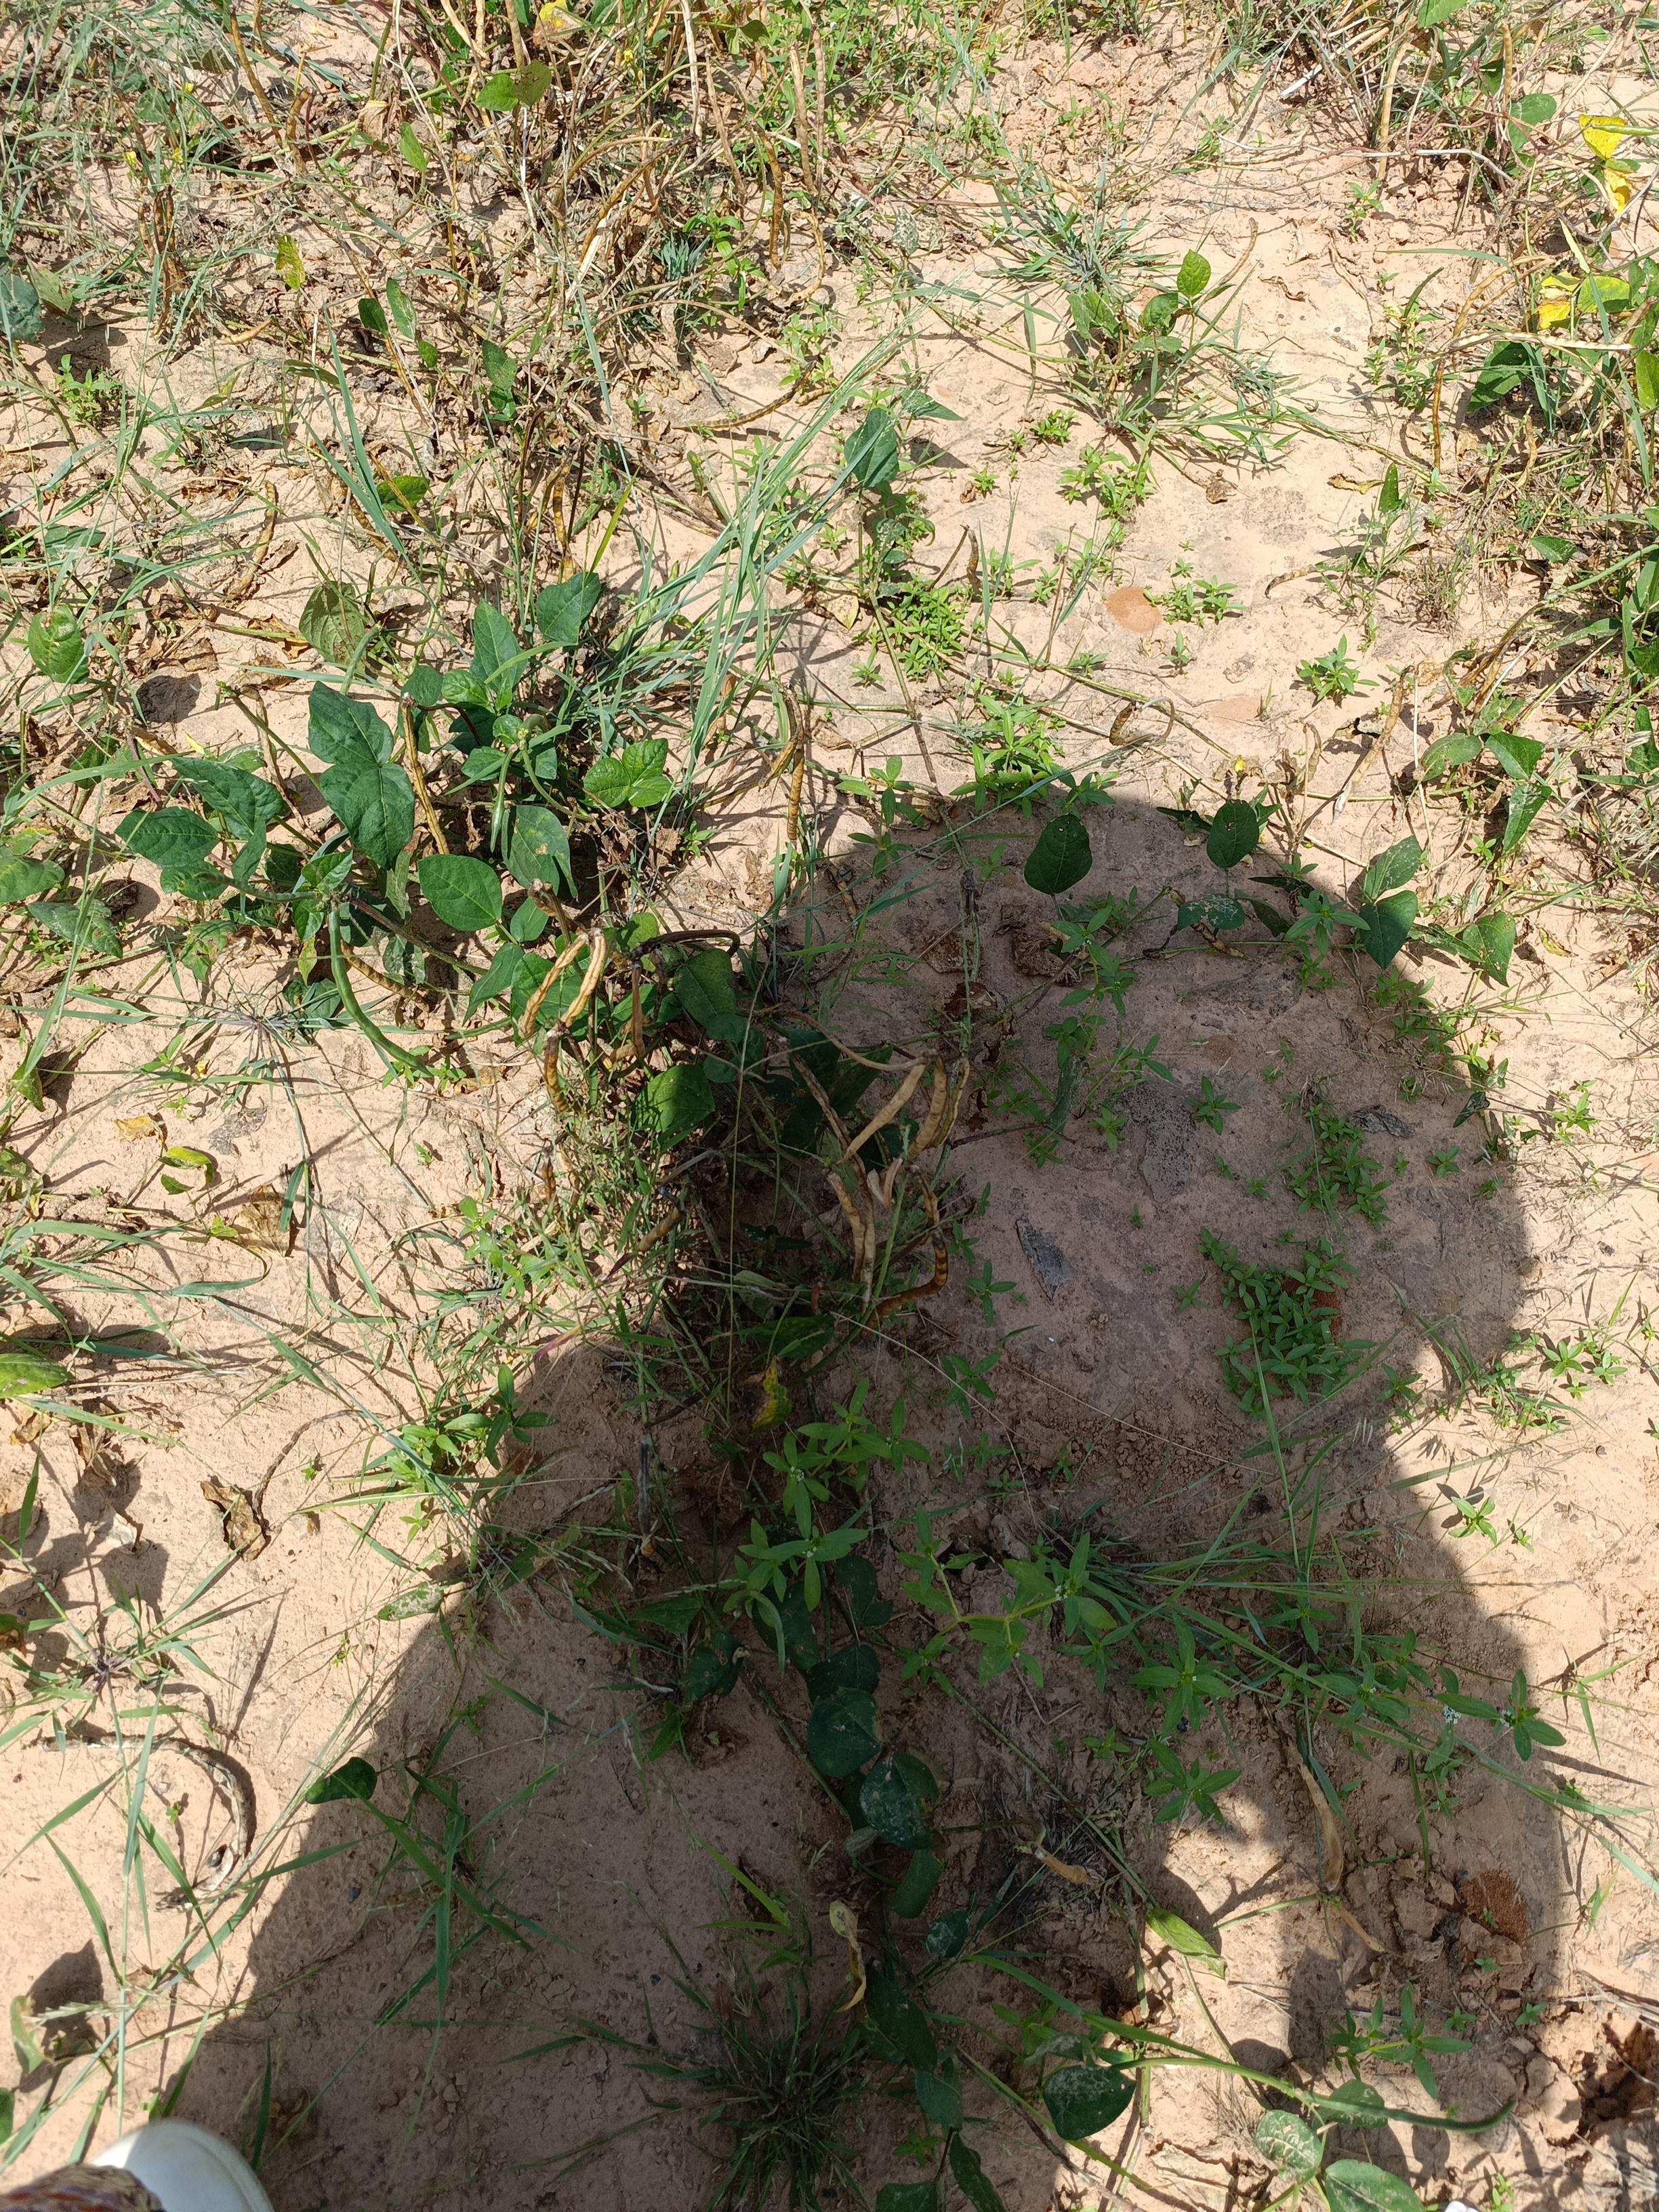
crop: cowpea
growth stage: maturity
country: Nigeria
